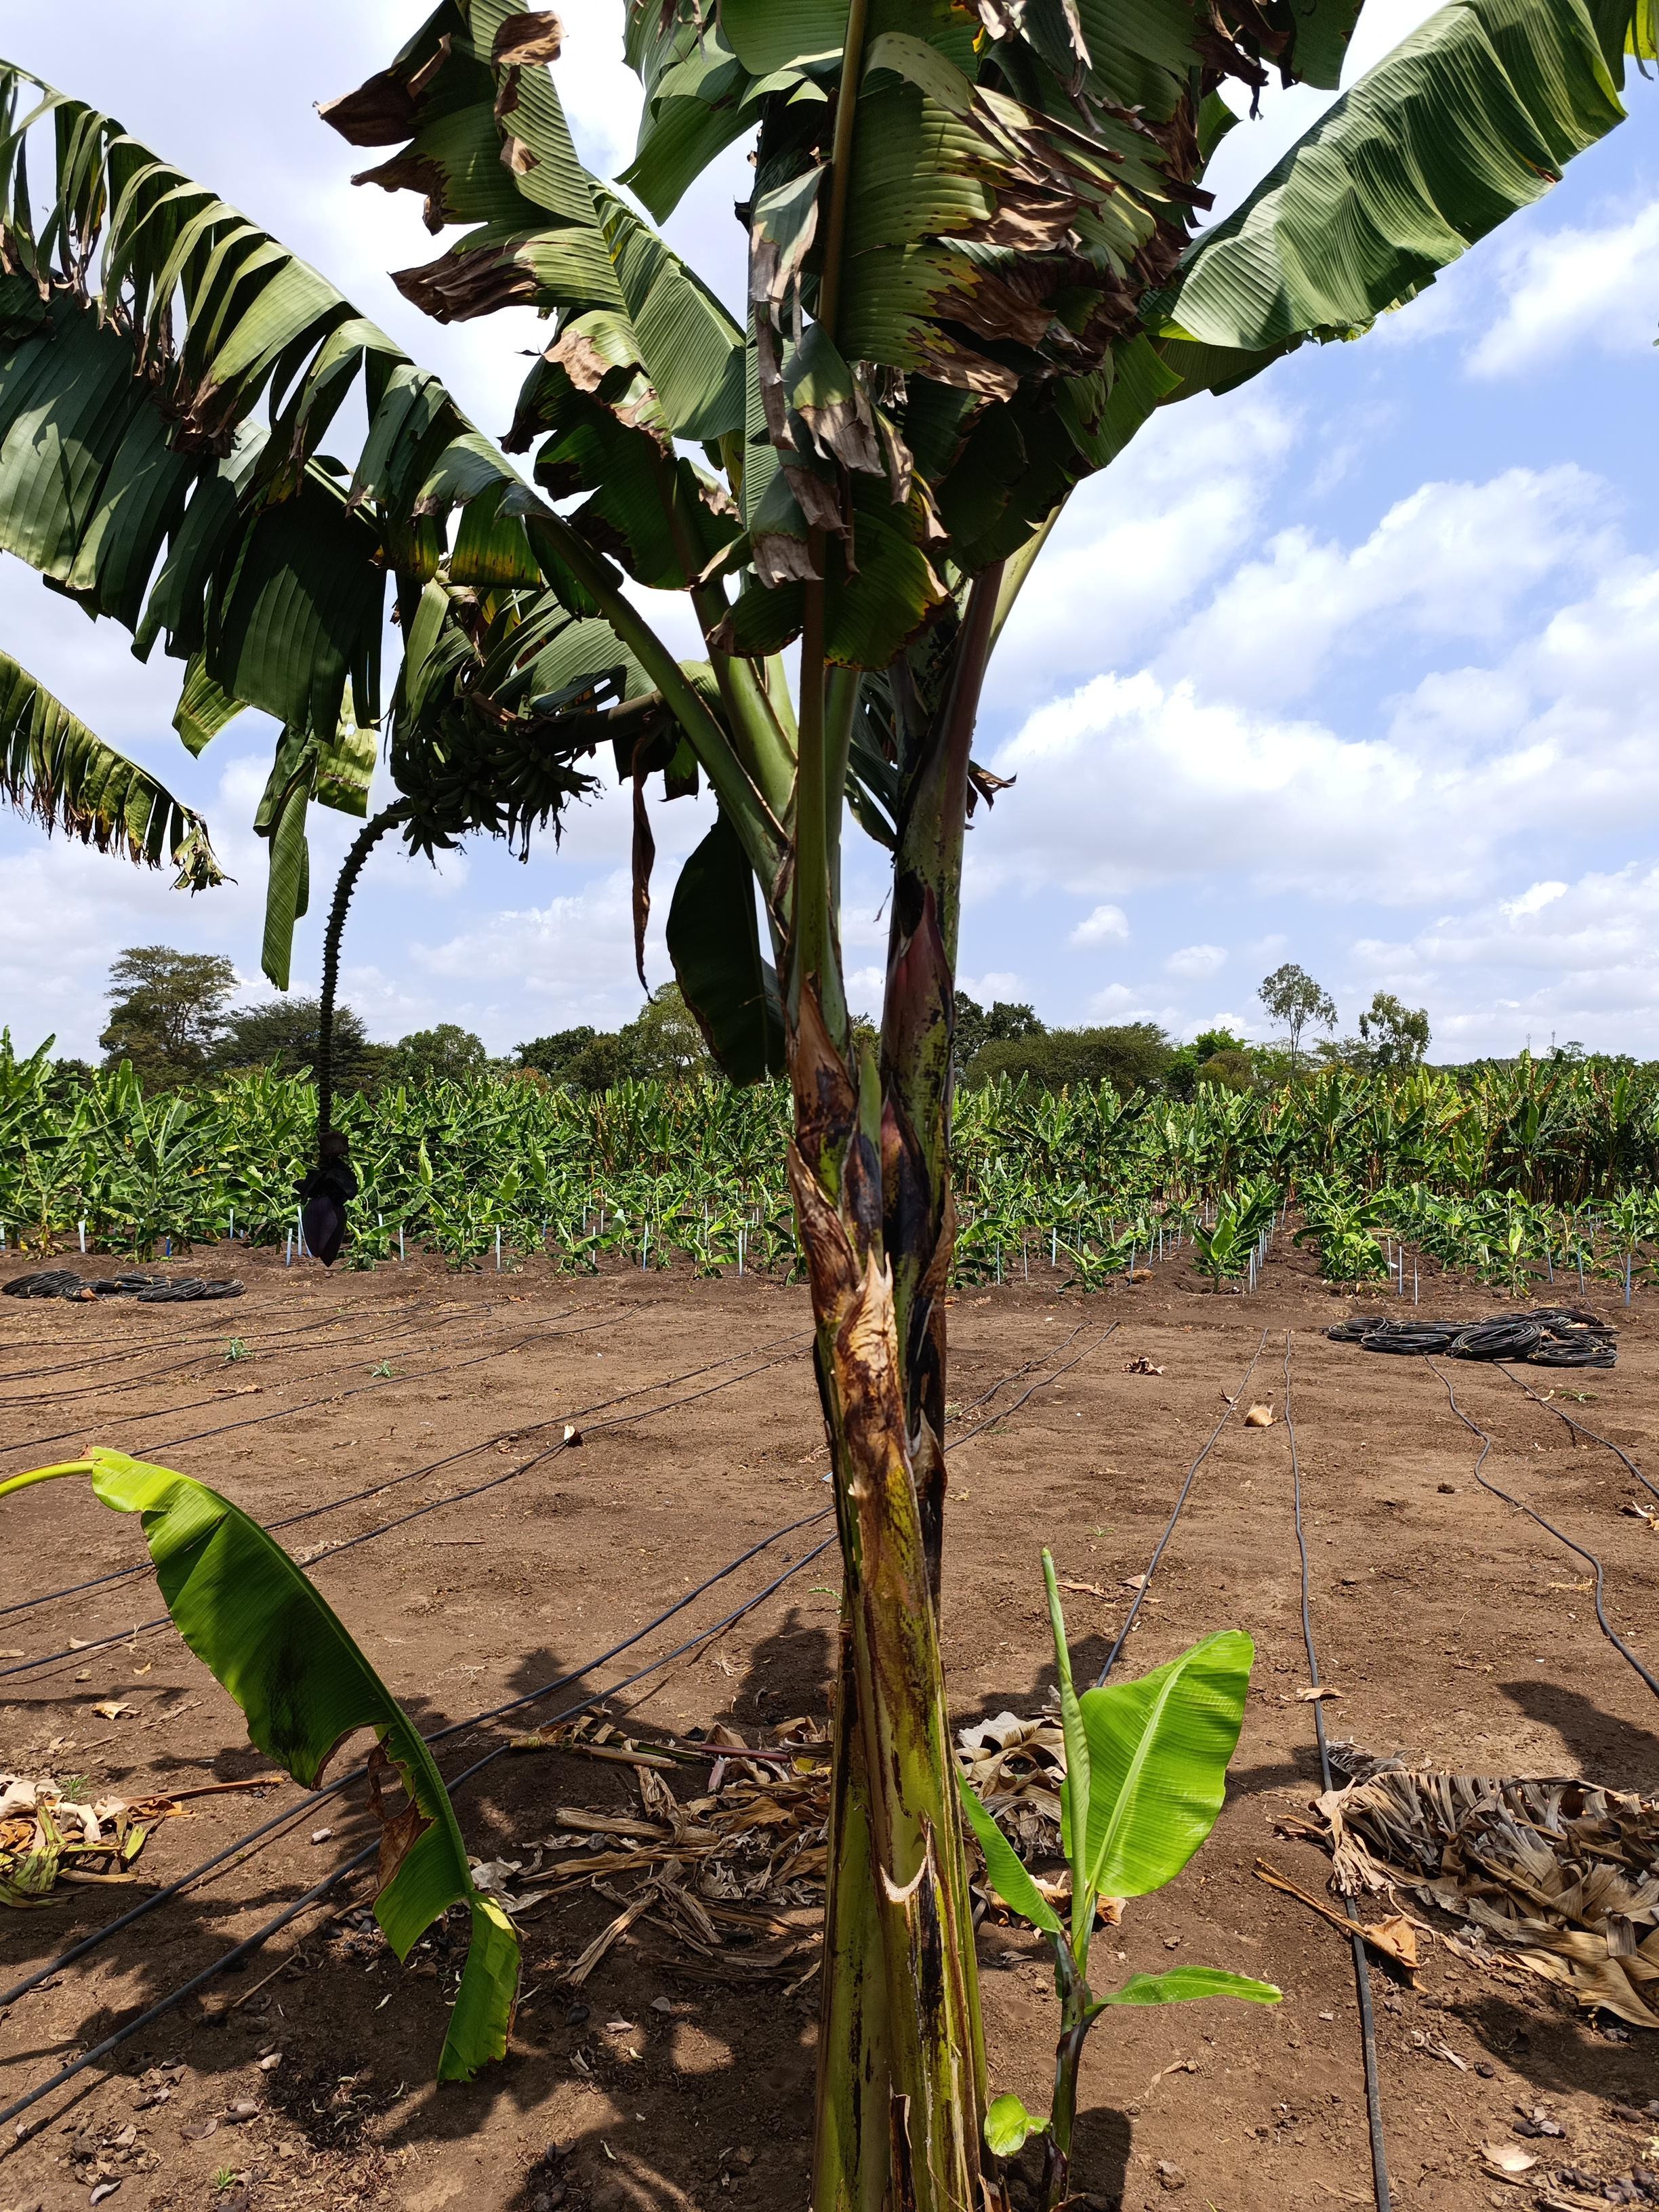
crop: banana
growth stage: development fruit
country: Tanzania
